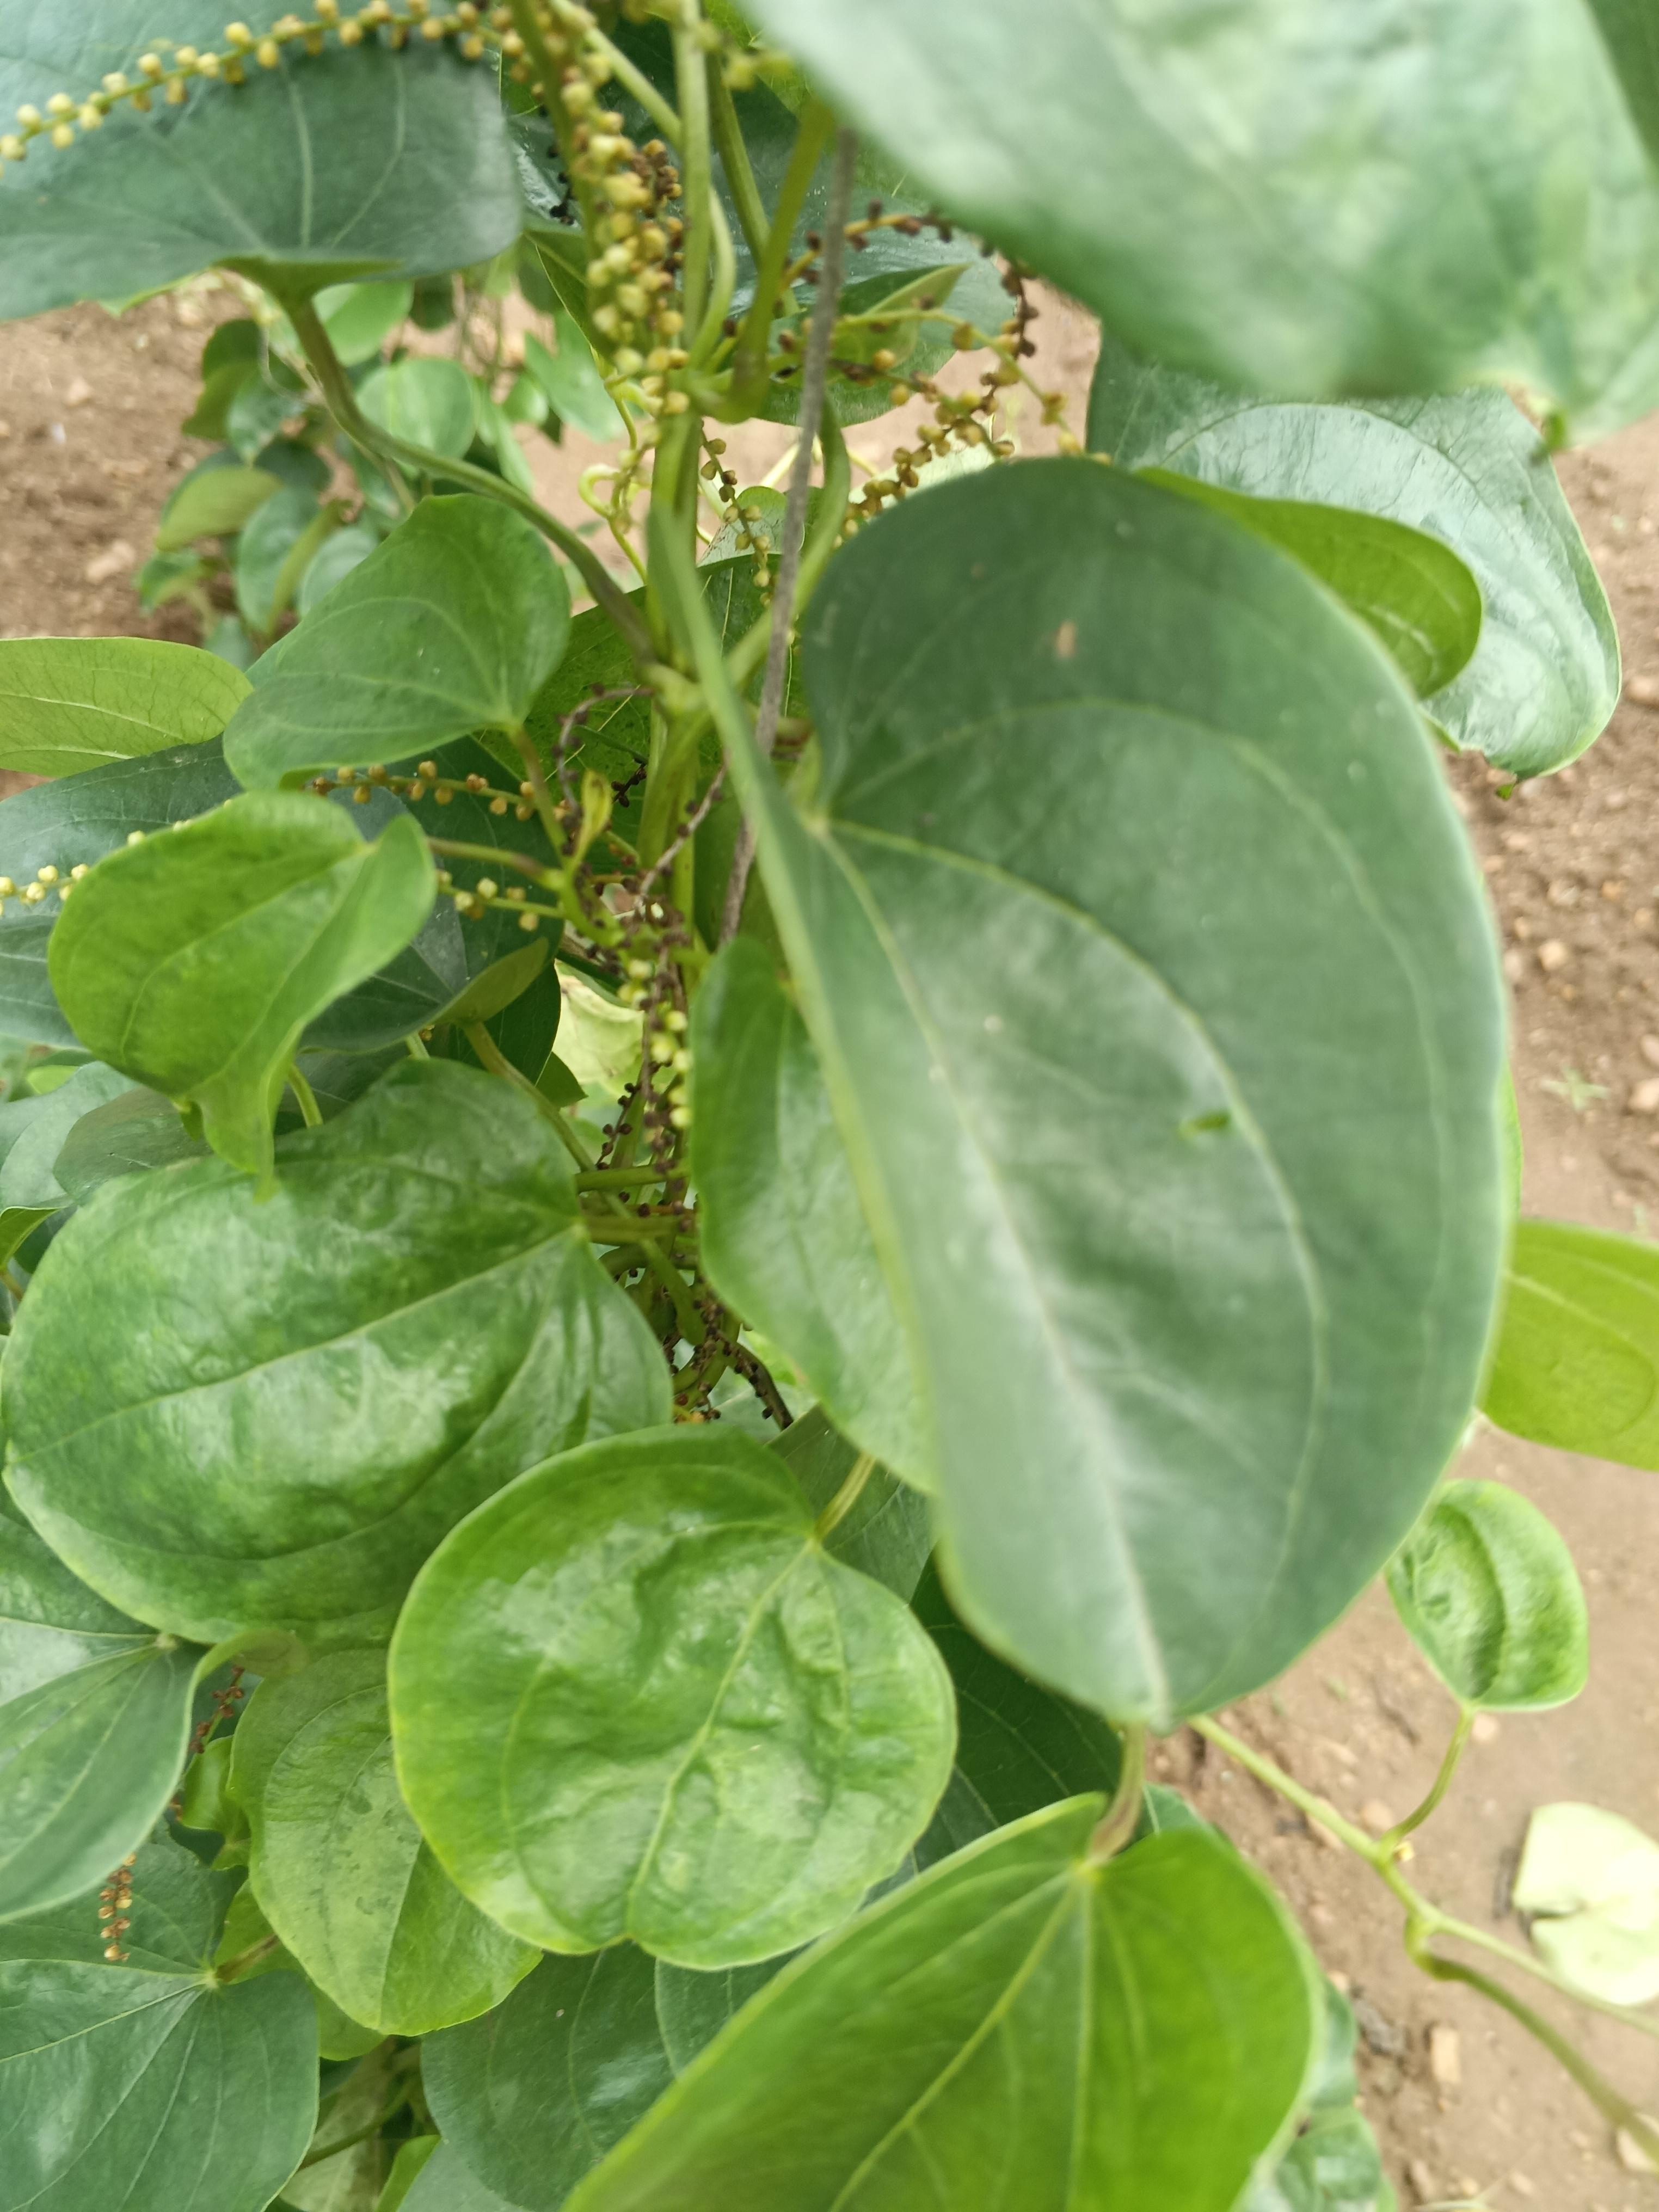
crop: yam
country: Nigeria
